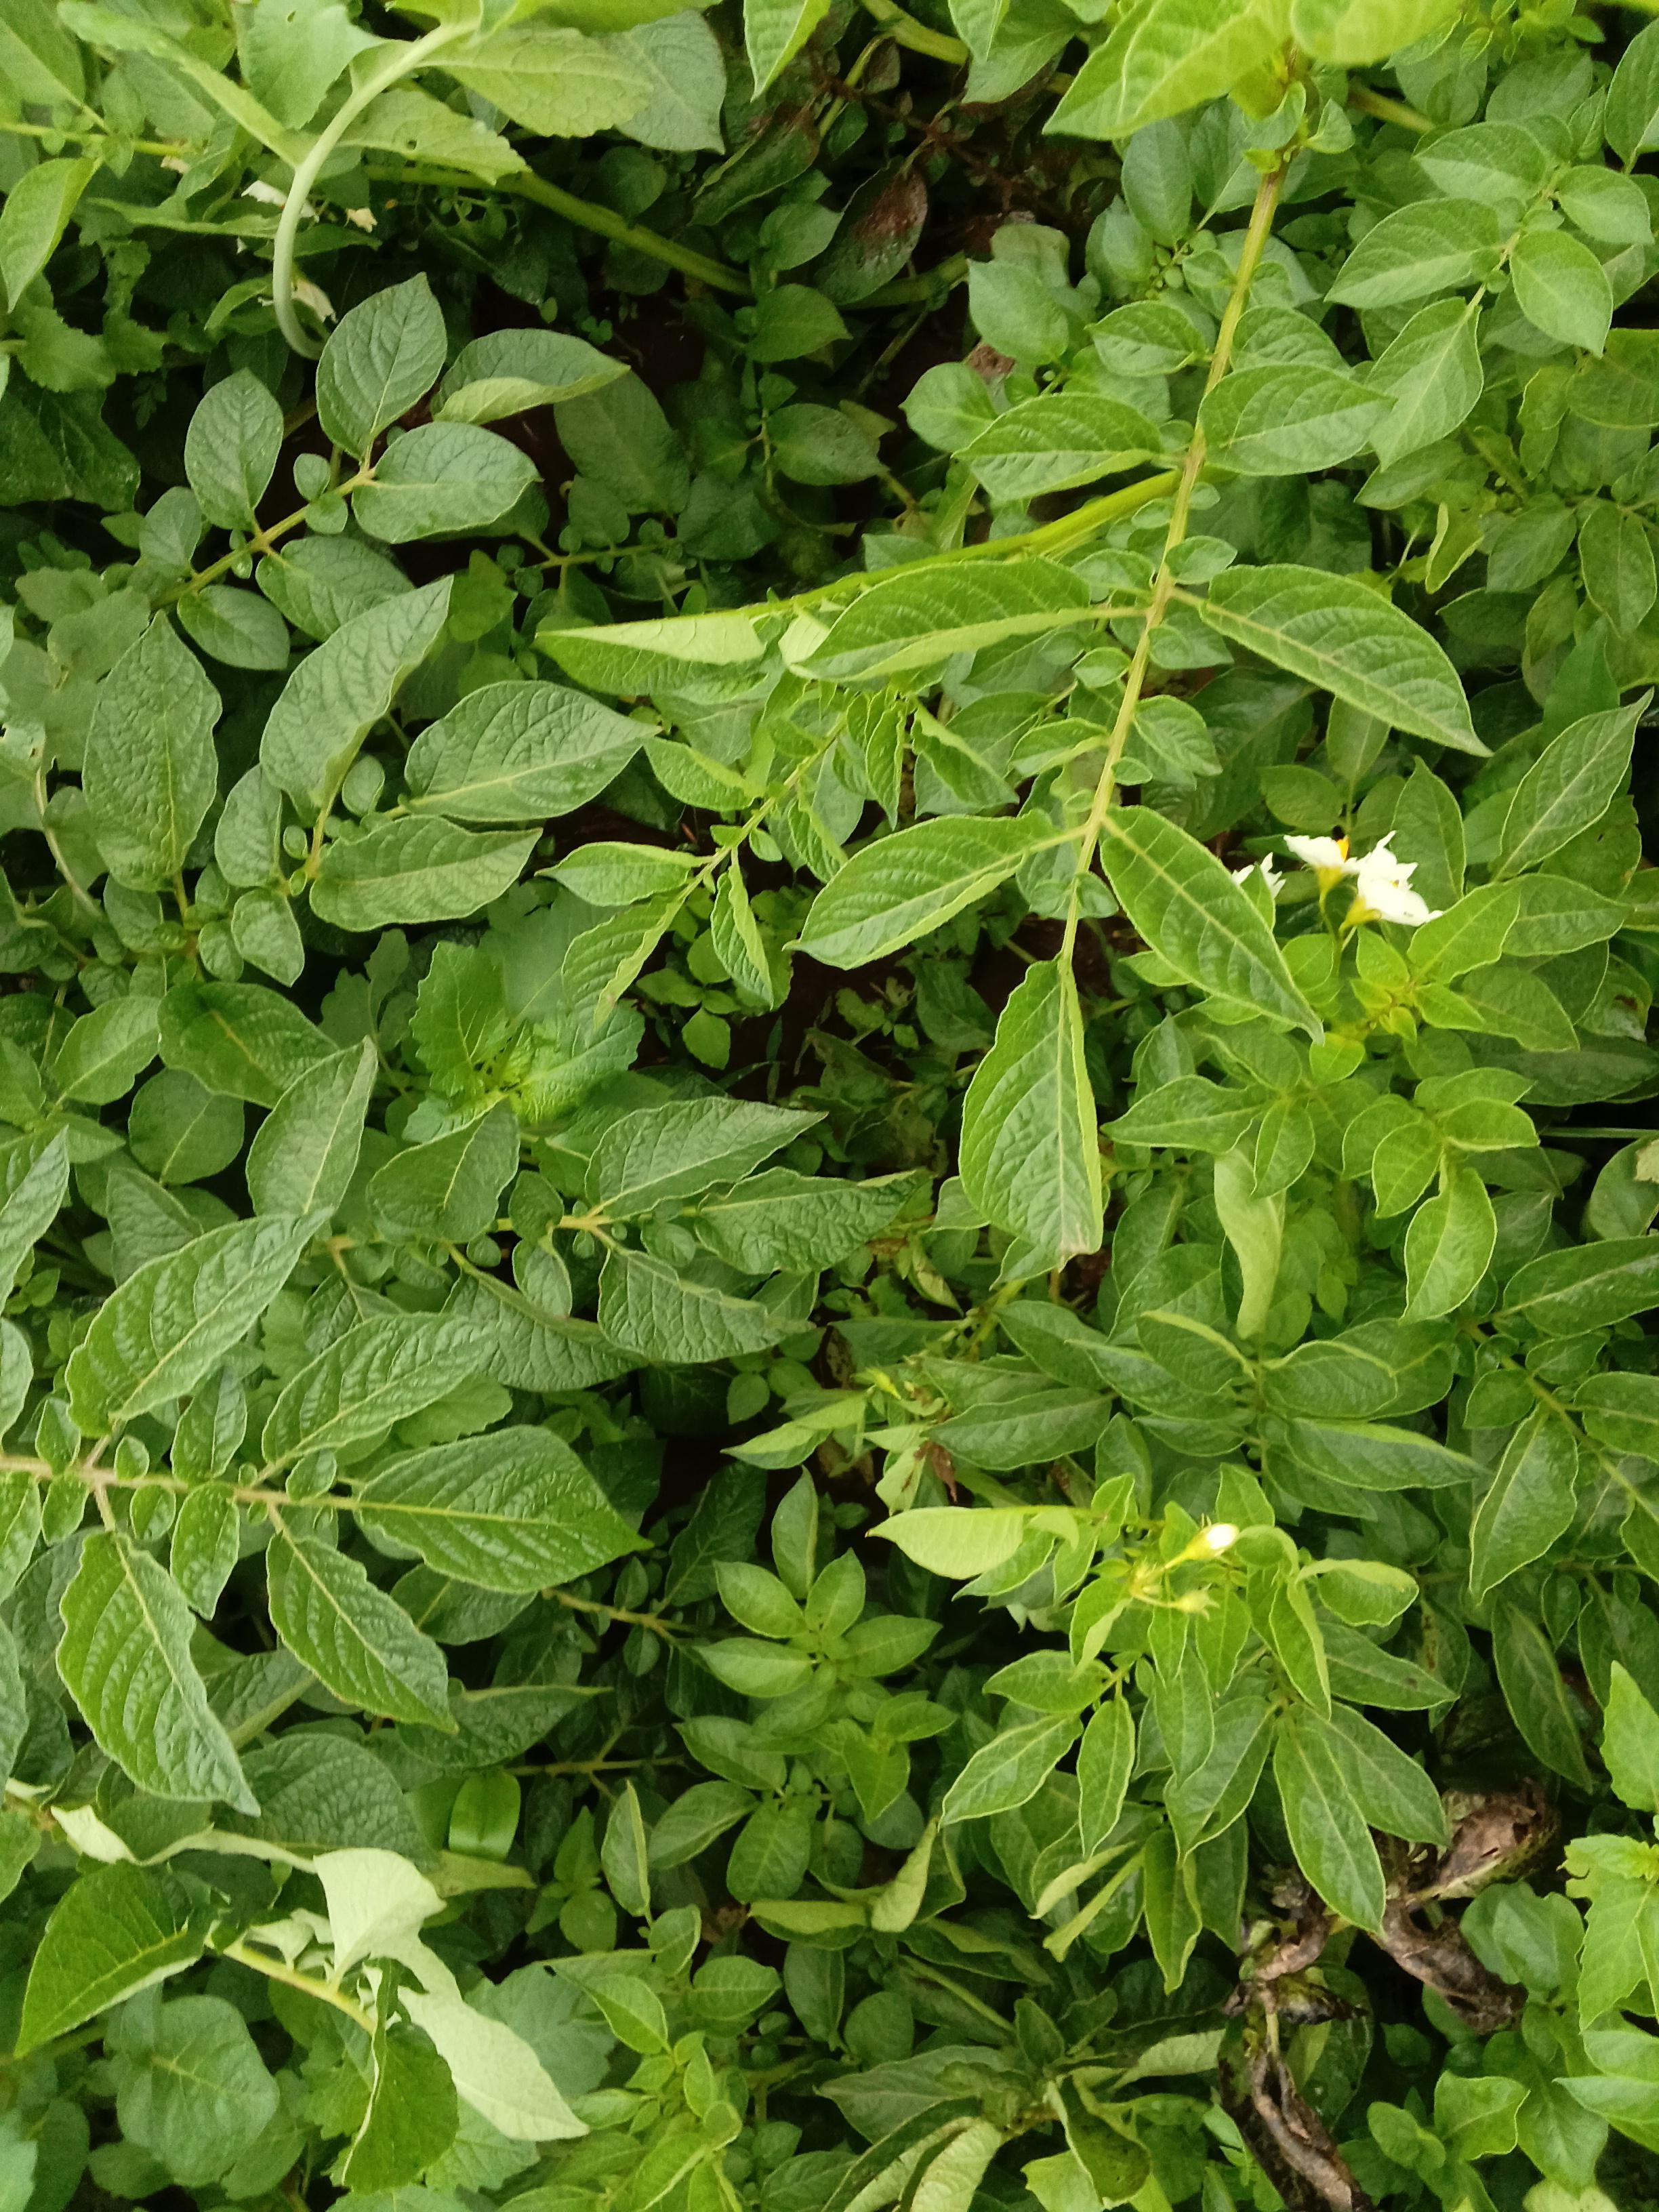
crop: potato
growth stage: flowering
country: Kenya
